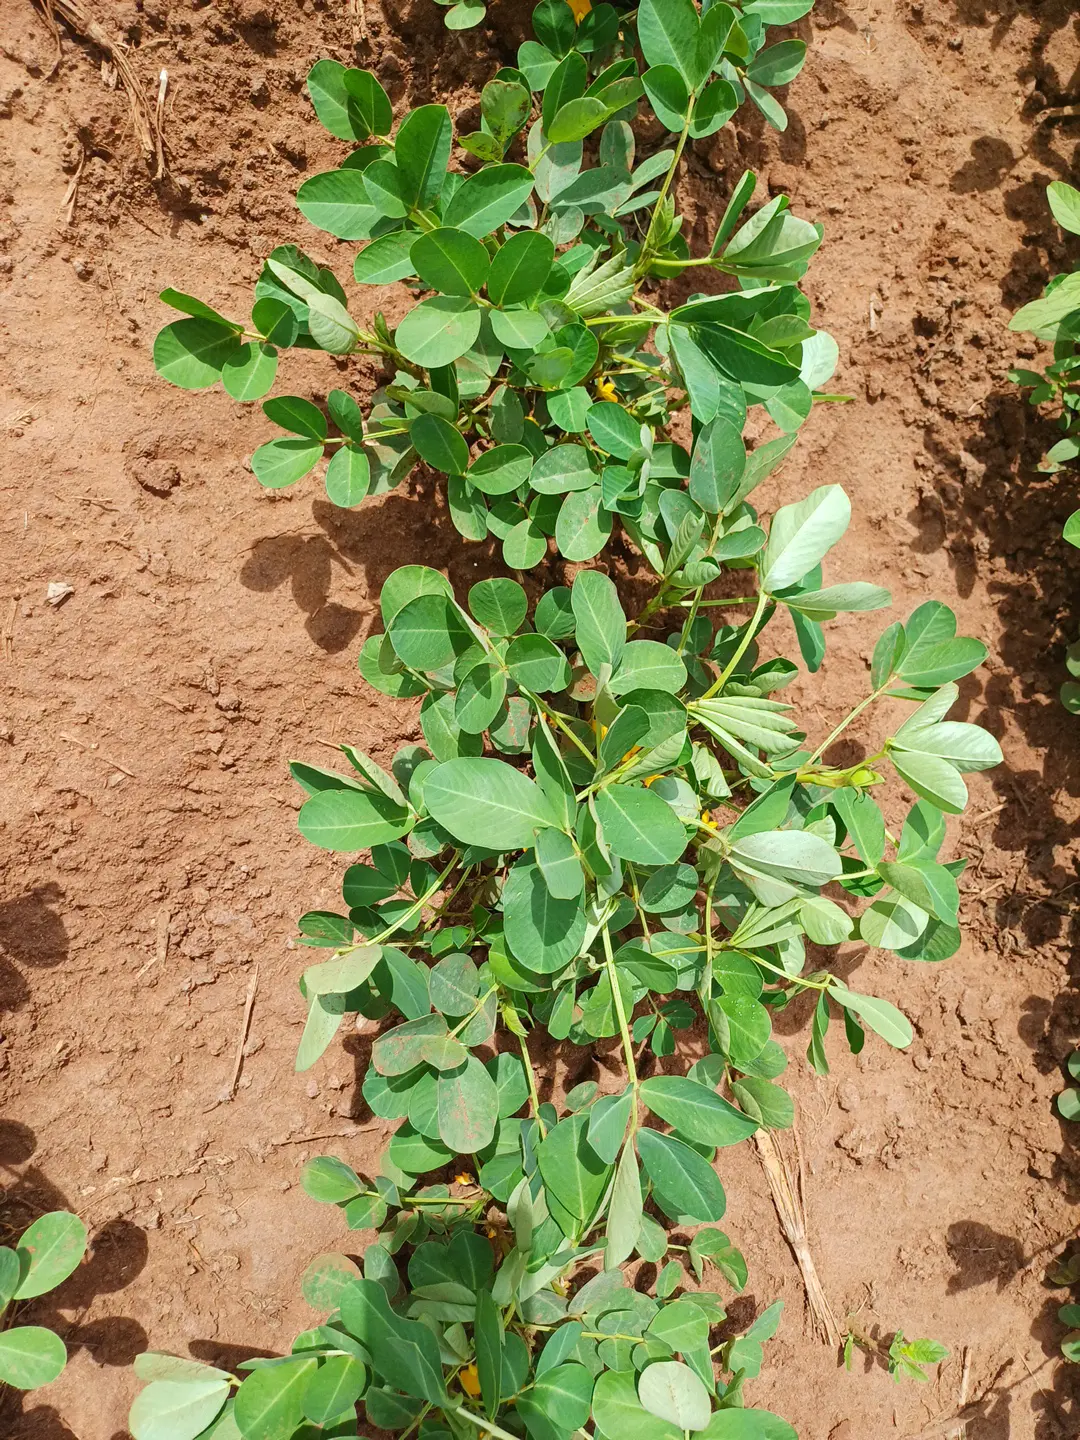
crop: groundnut
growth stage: flowering
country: Kenya
